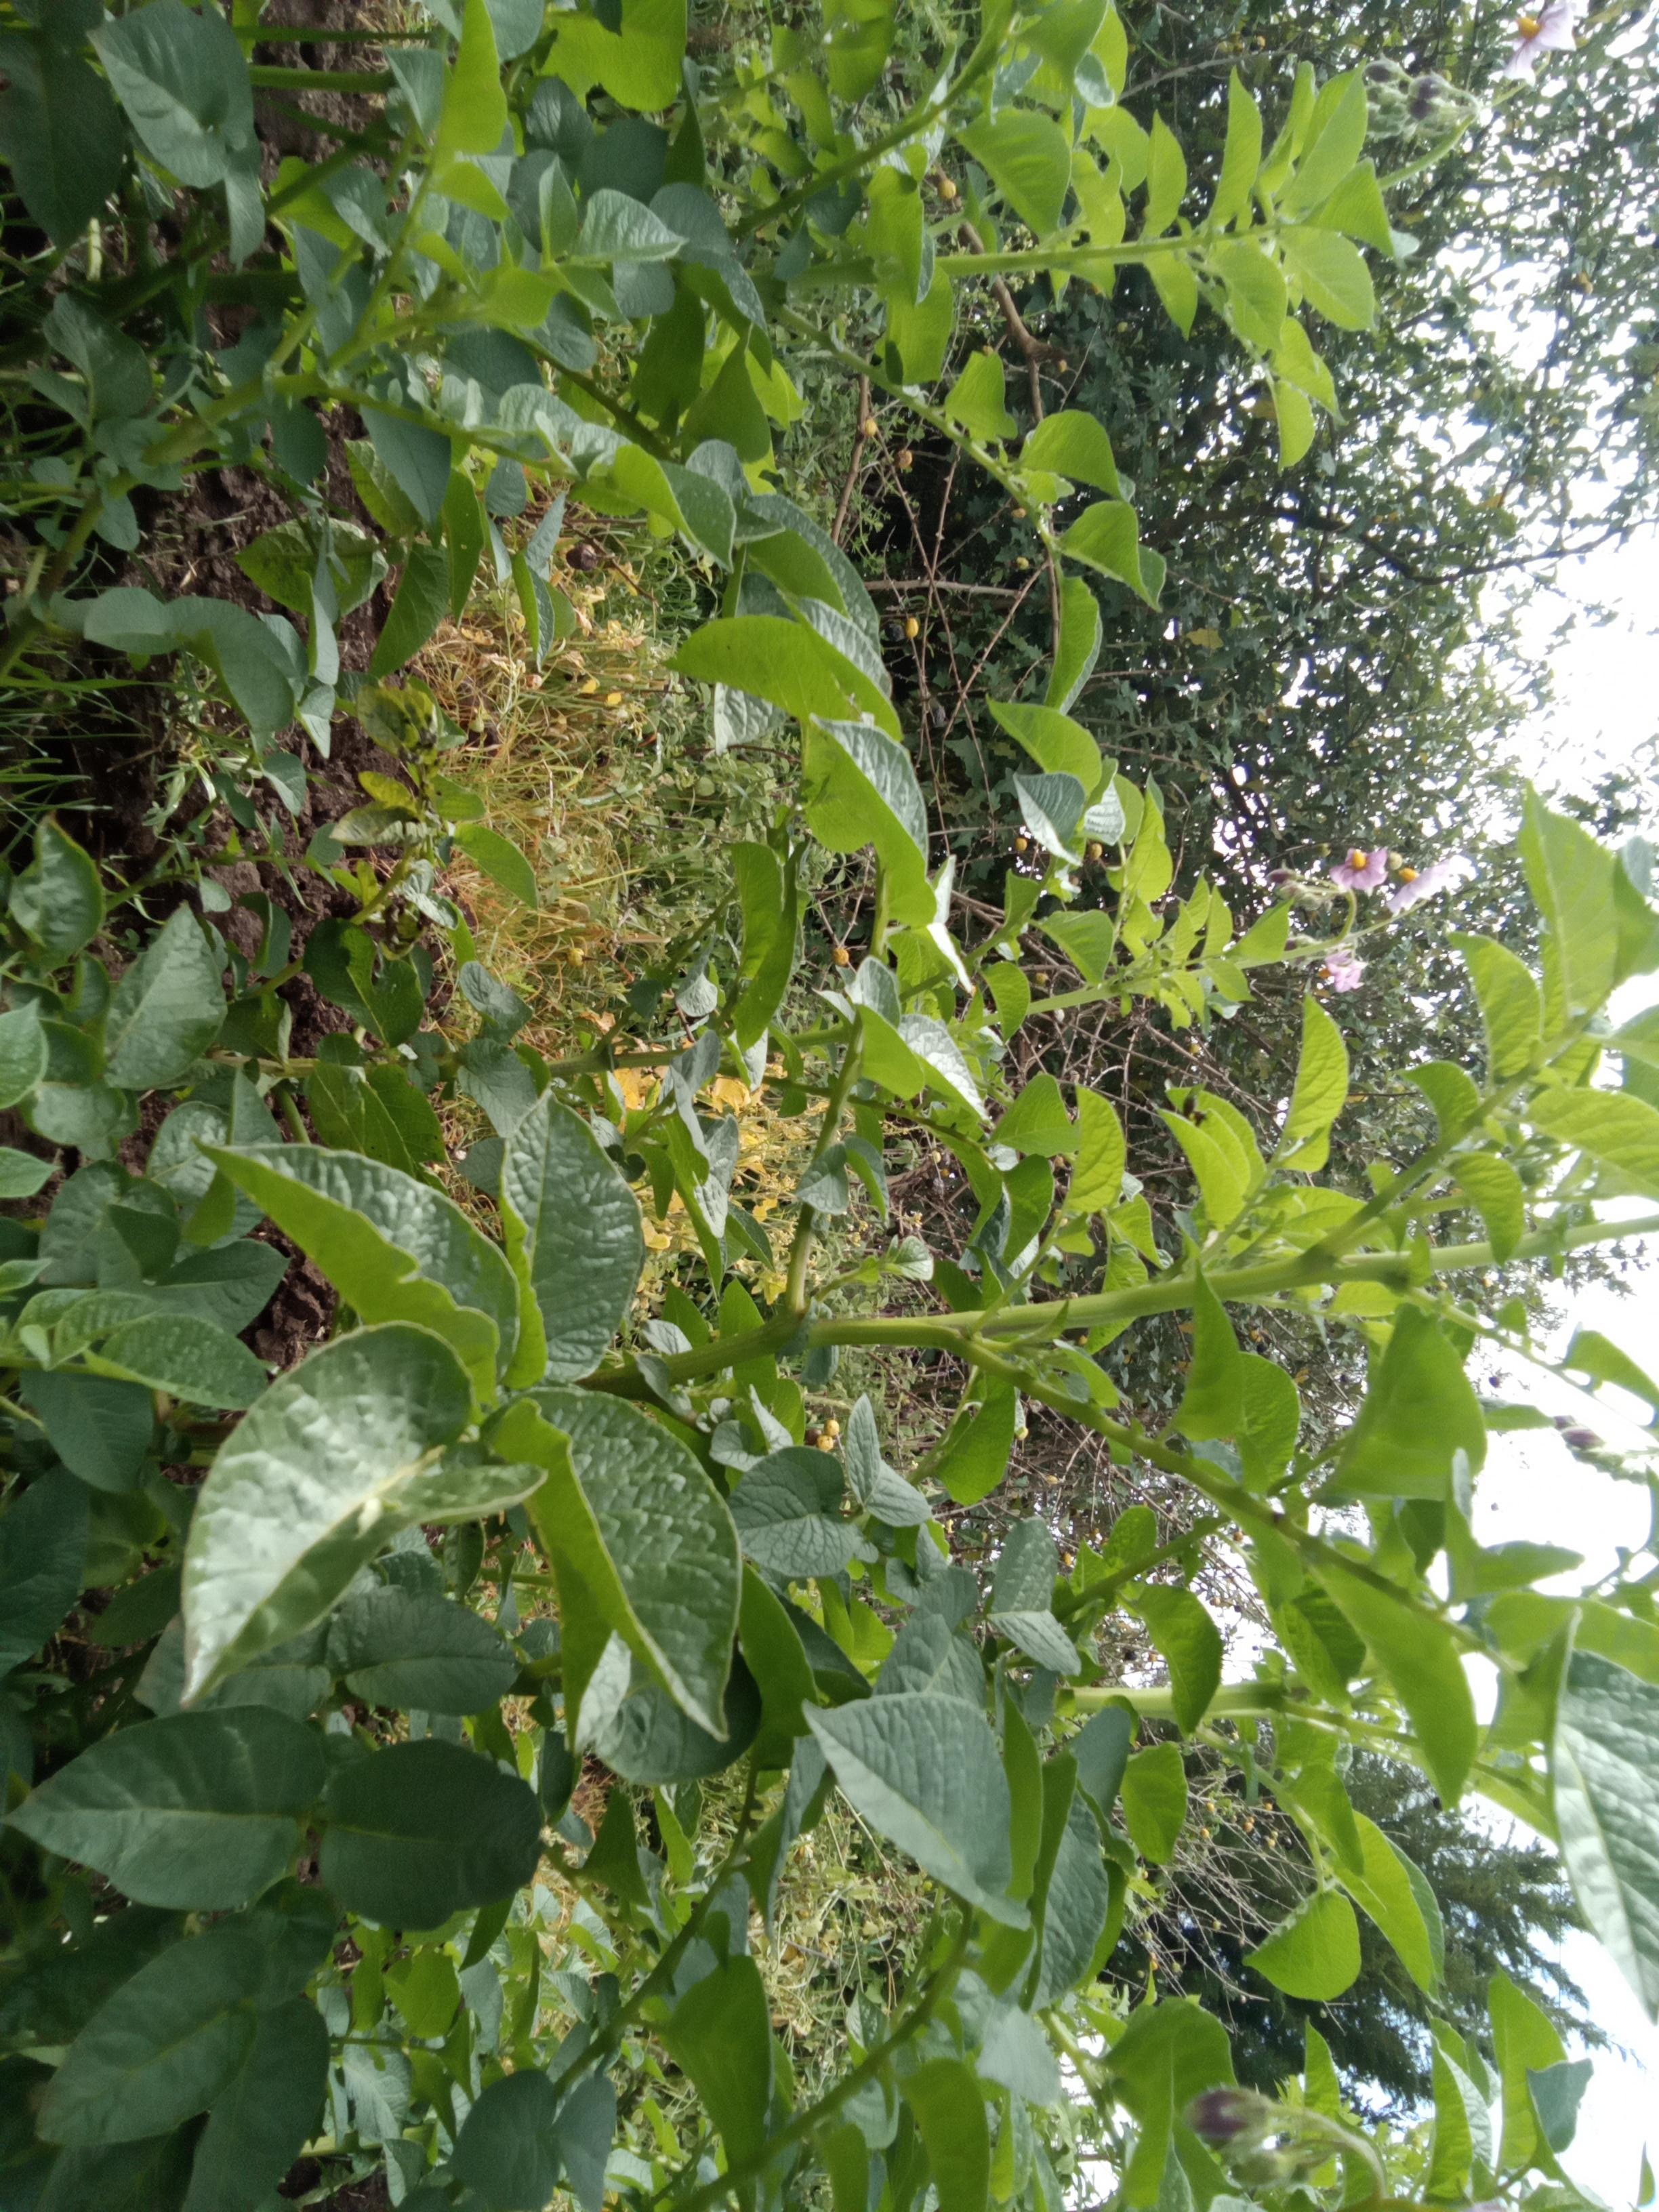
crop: potato
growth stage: flowering
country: Kenya
